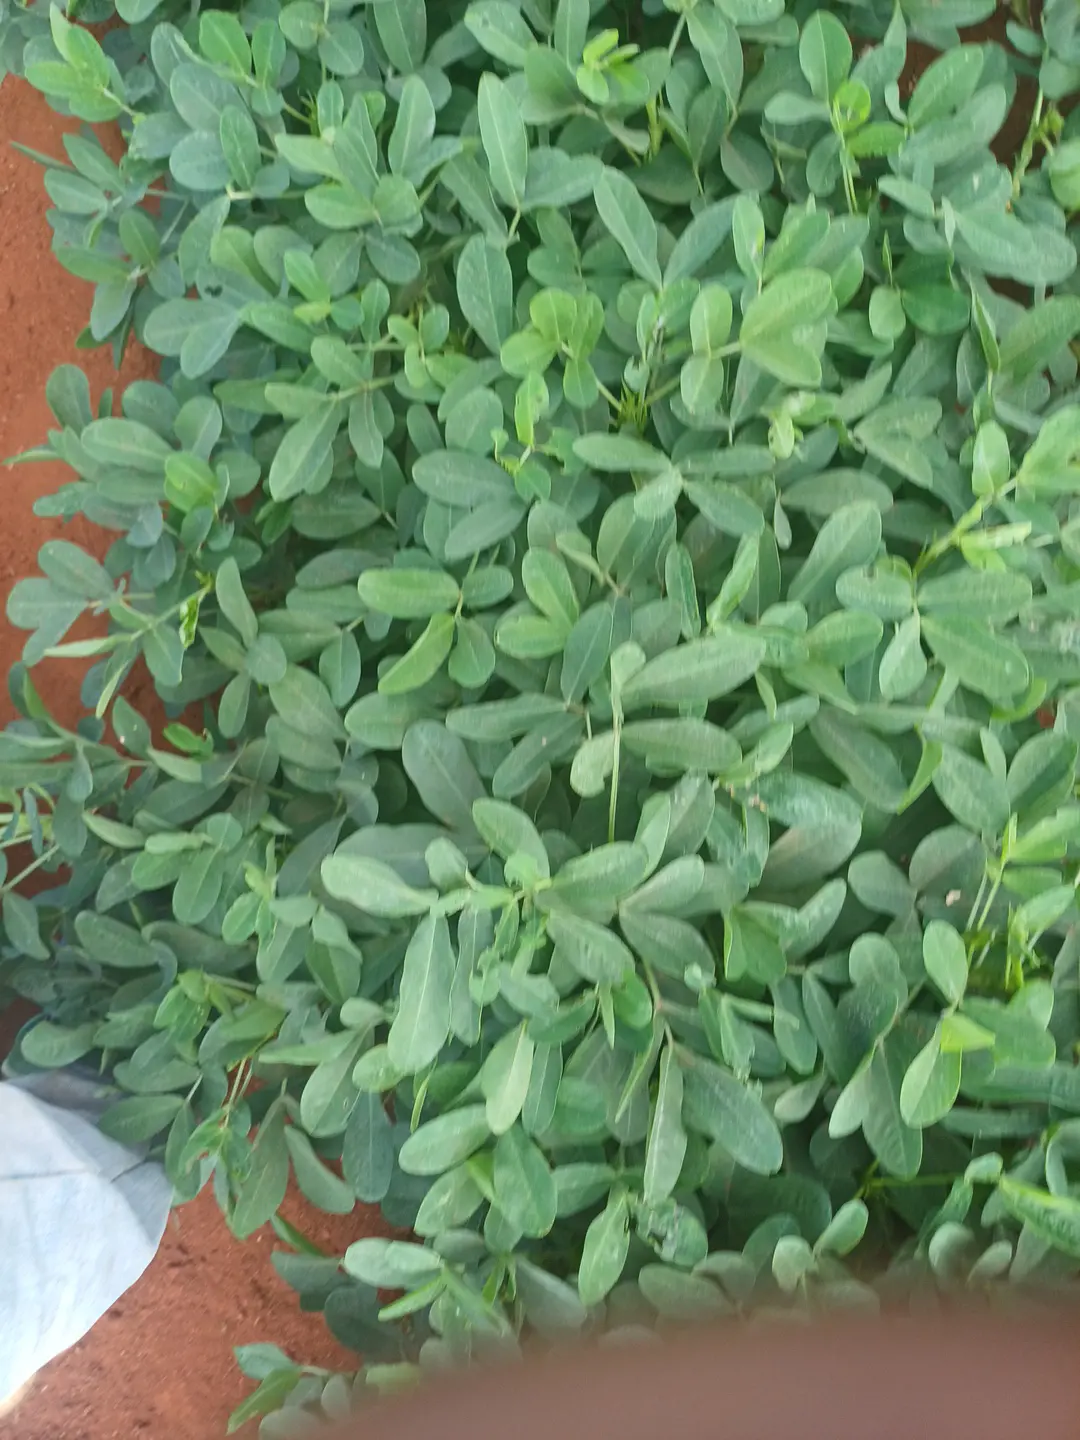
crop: groundnut
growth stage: pegging
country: Kenya
